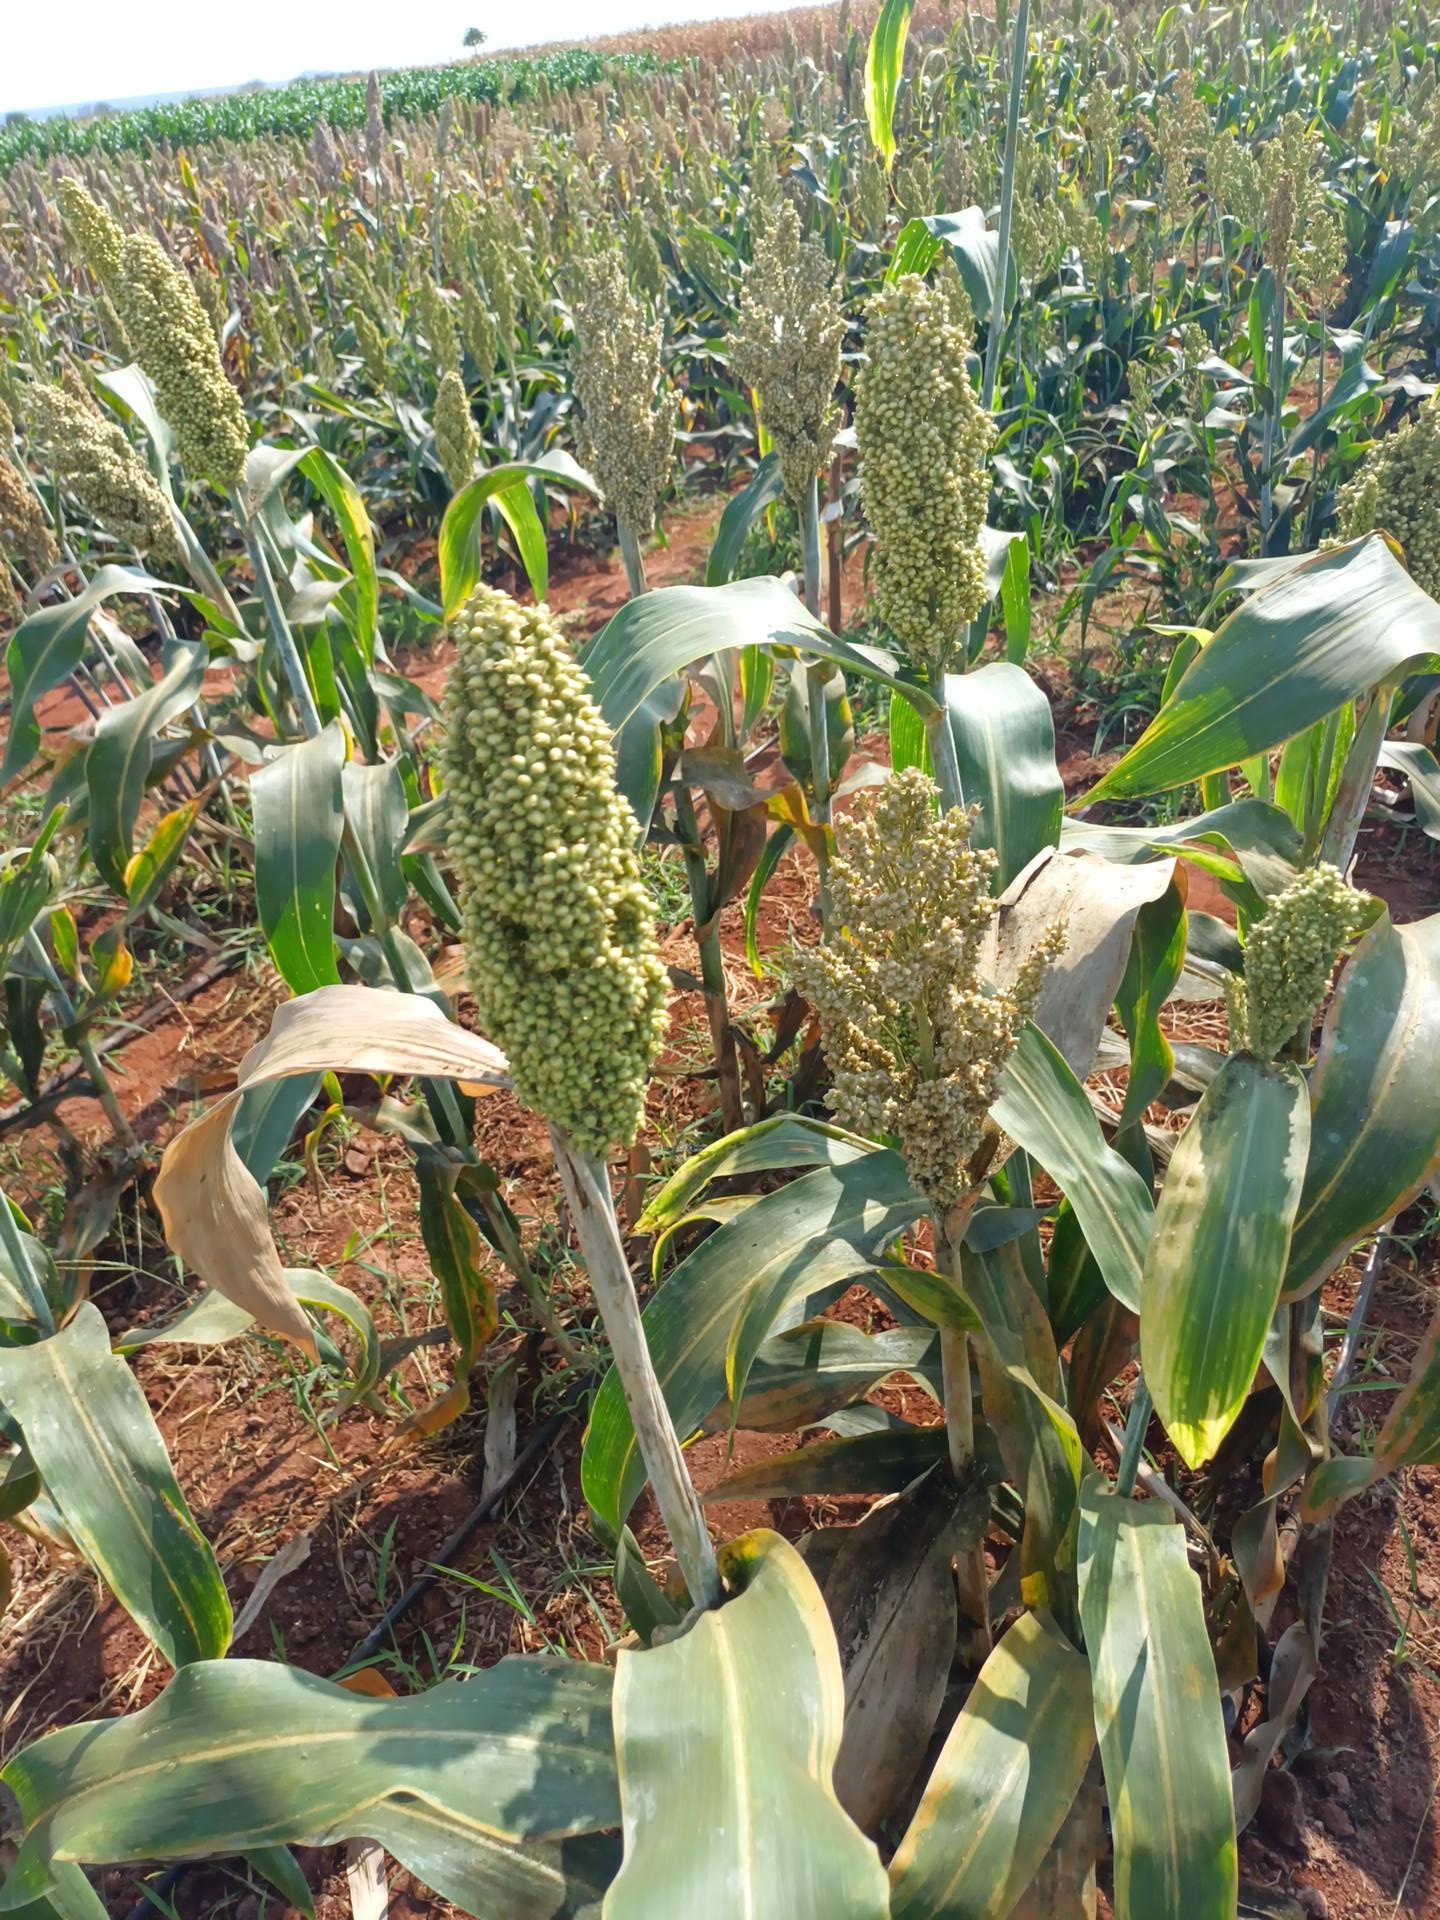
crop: sorghum
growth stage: filling grain
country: Kenya
